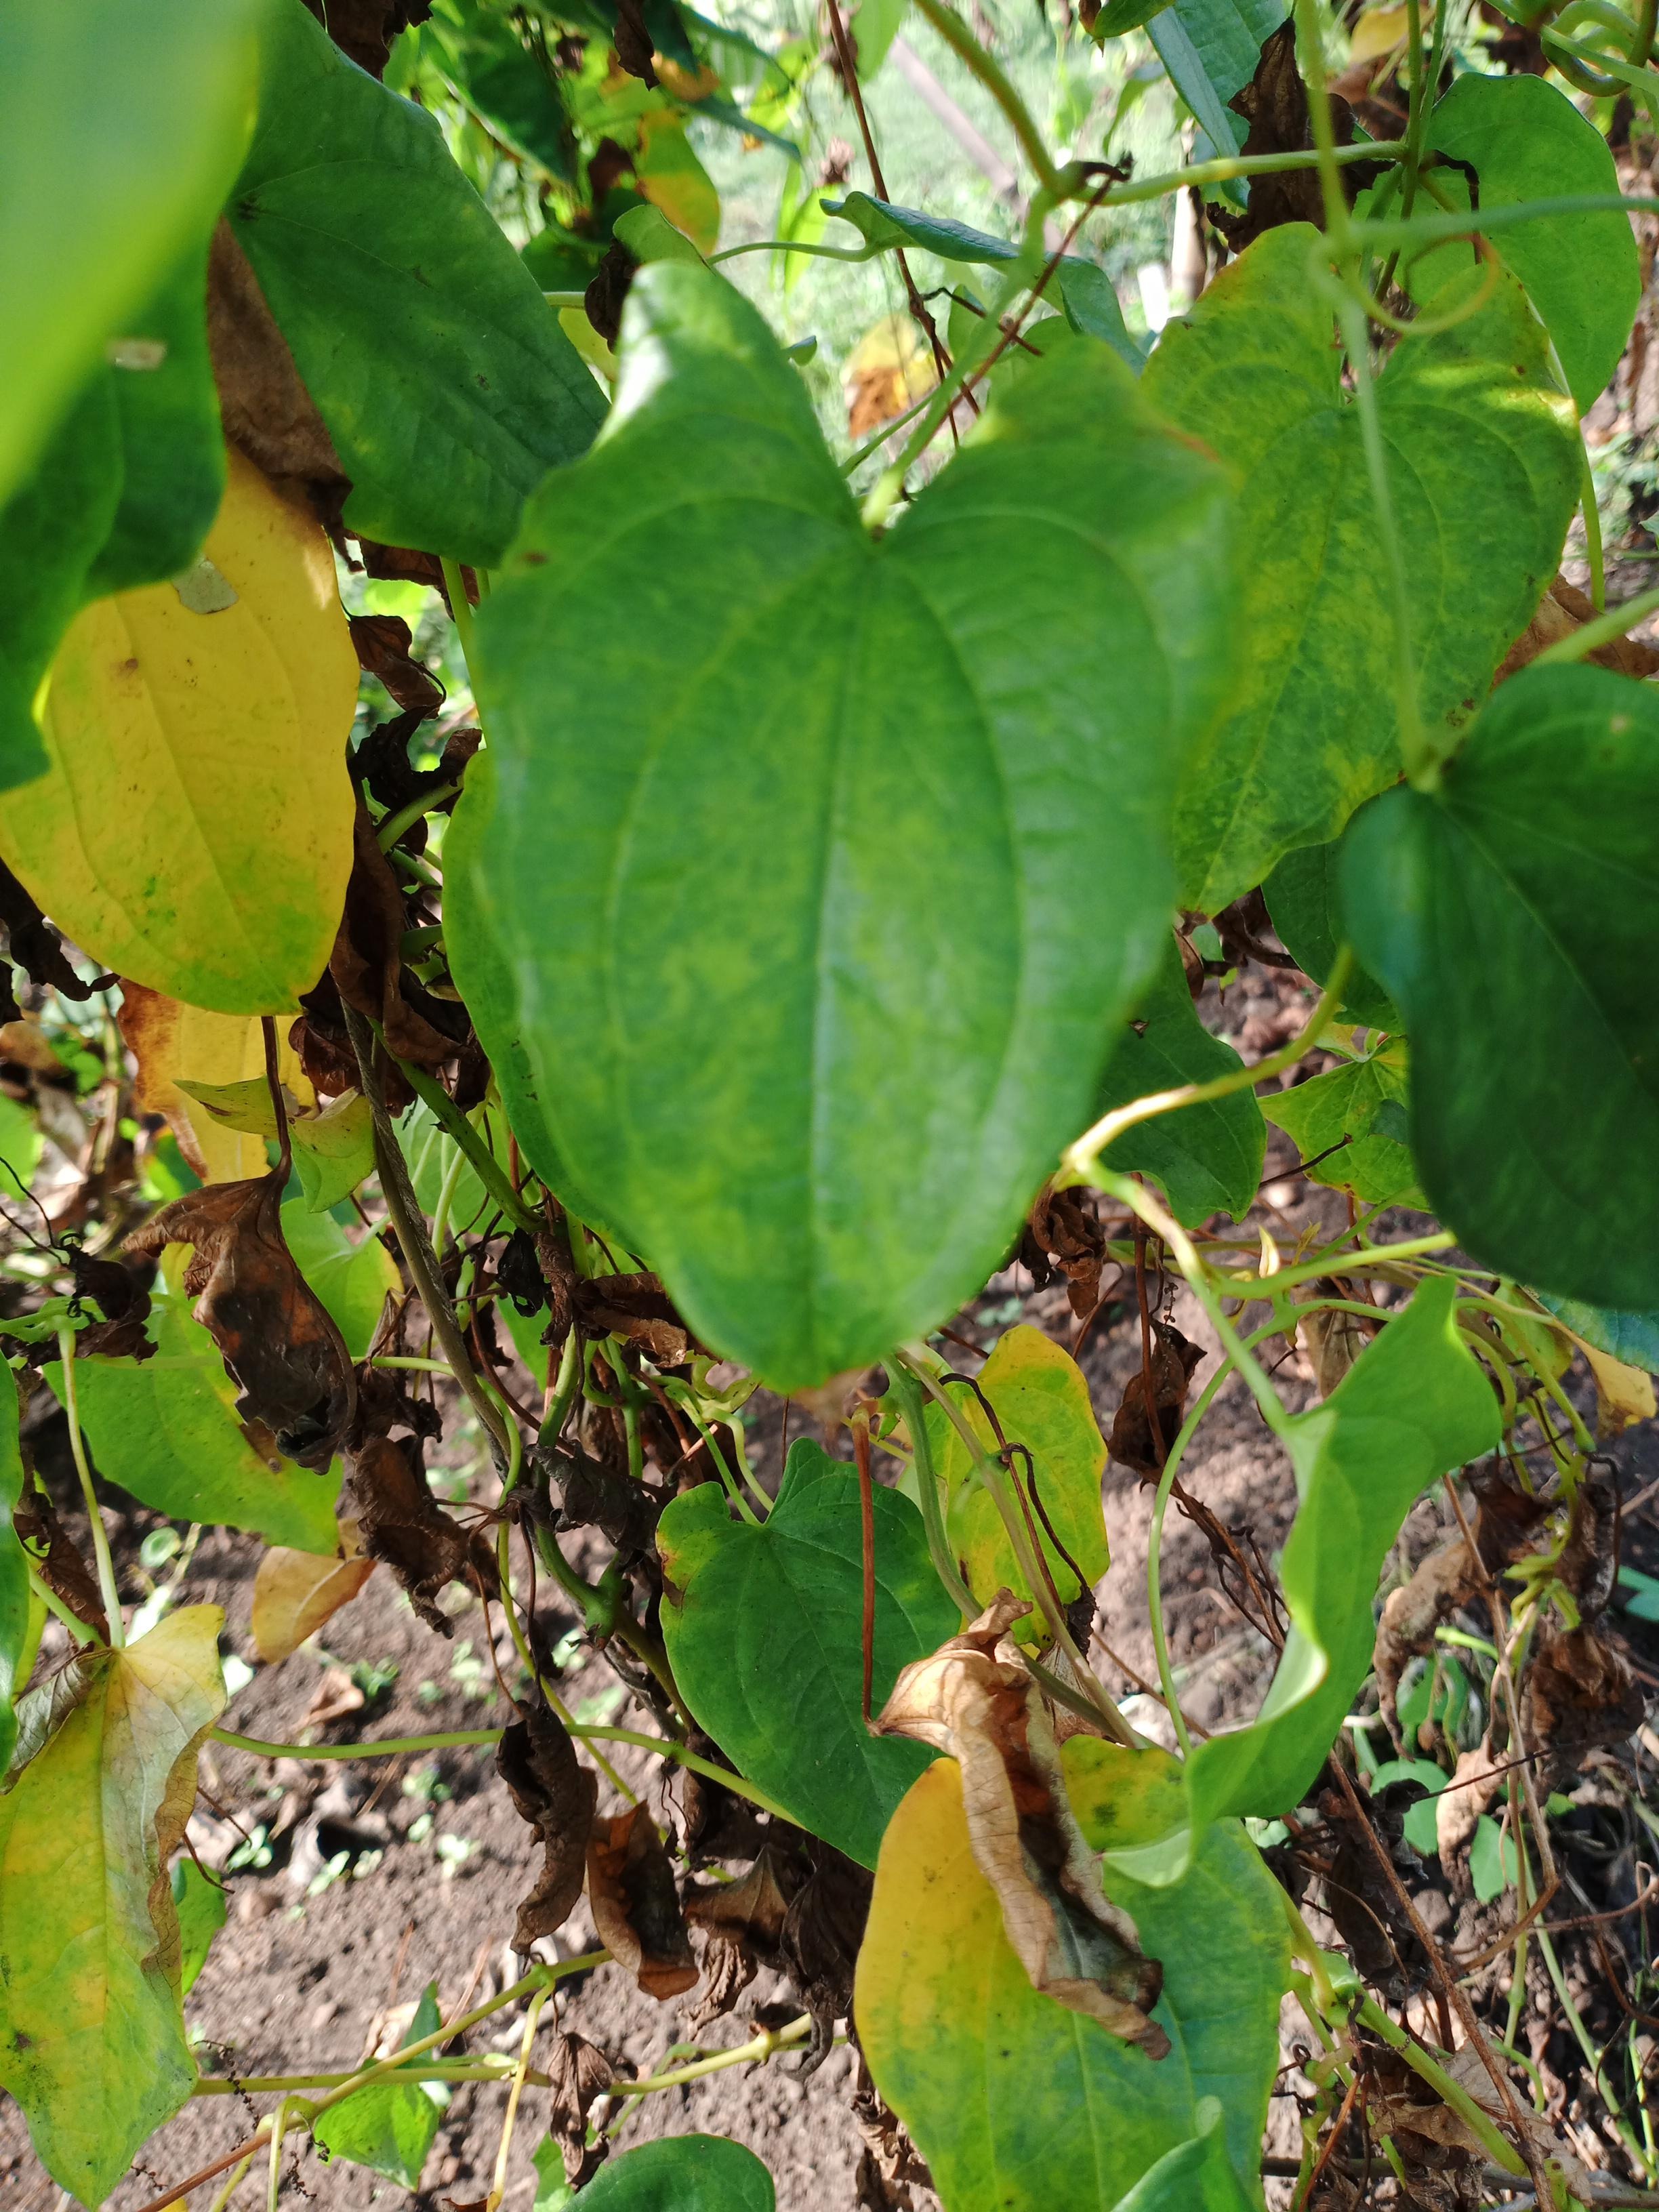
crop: yam
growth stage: vegetative
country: Nigeria
